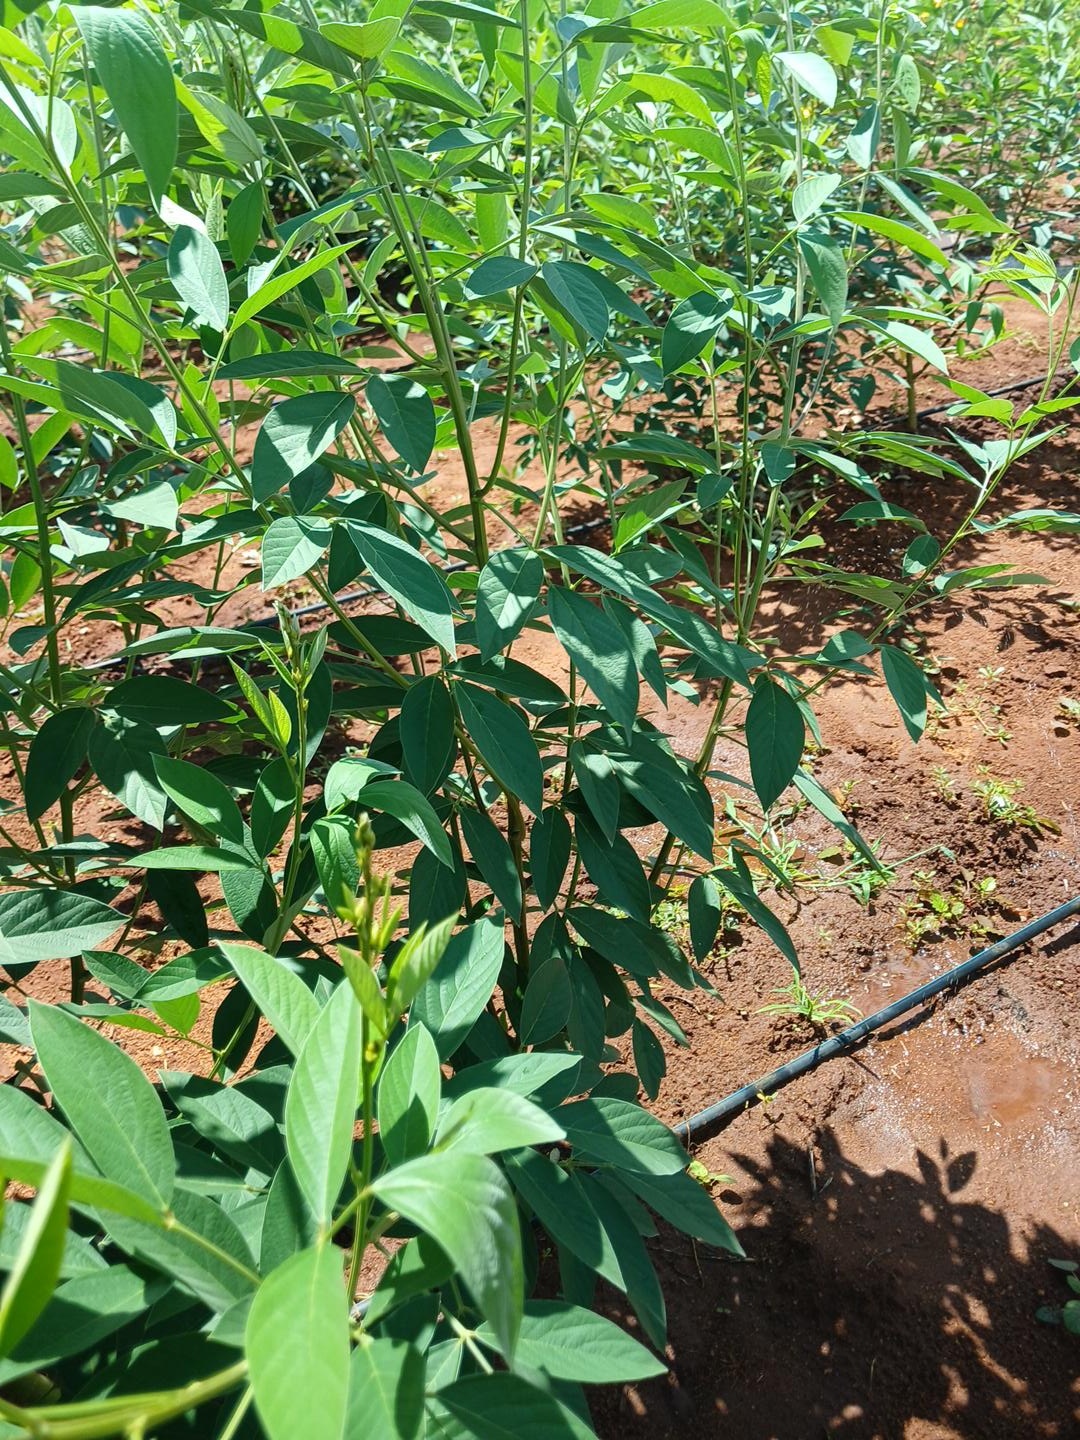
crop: pigeonpea
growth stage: flowering
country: Kenya
